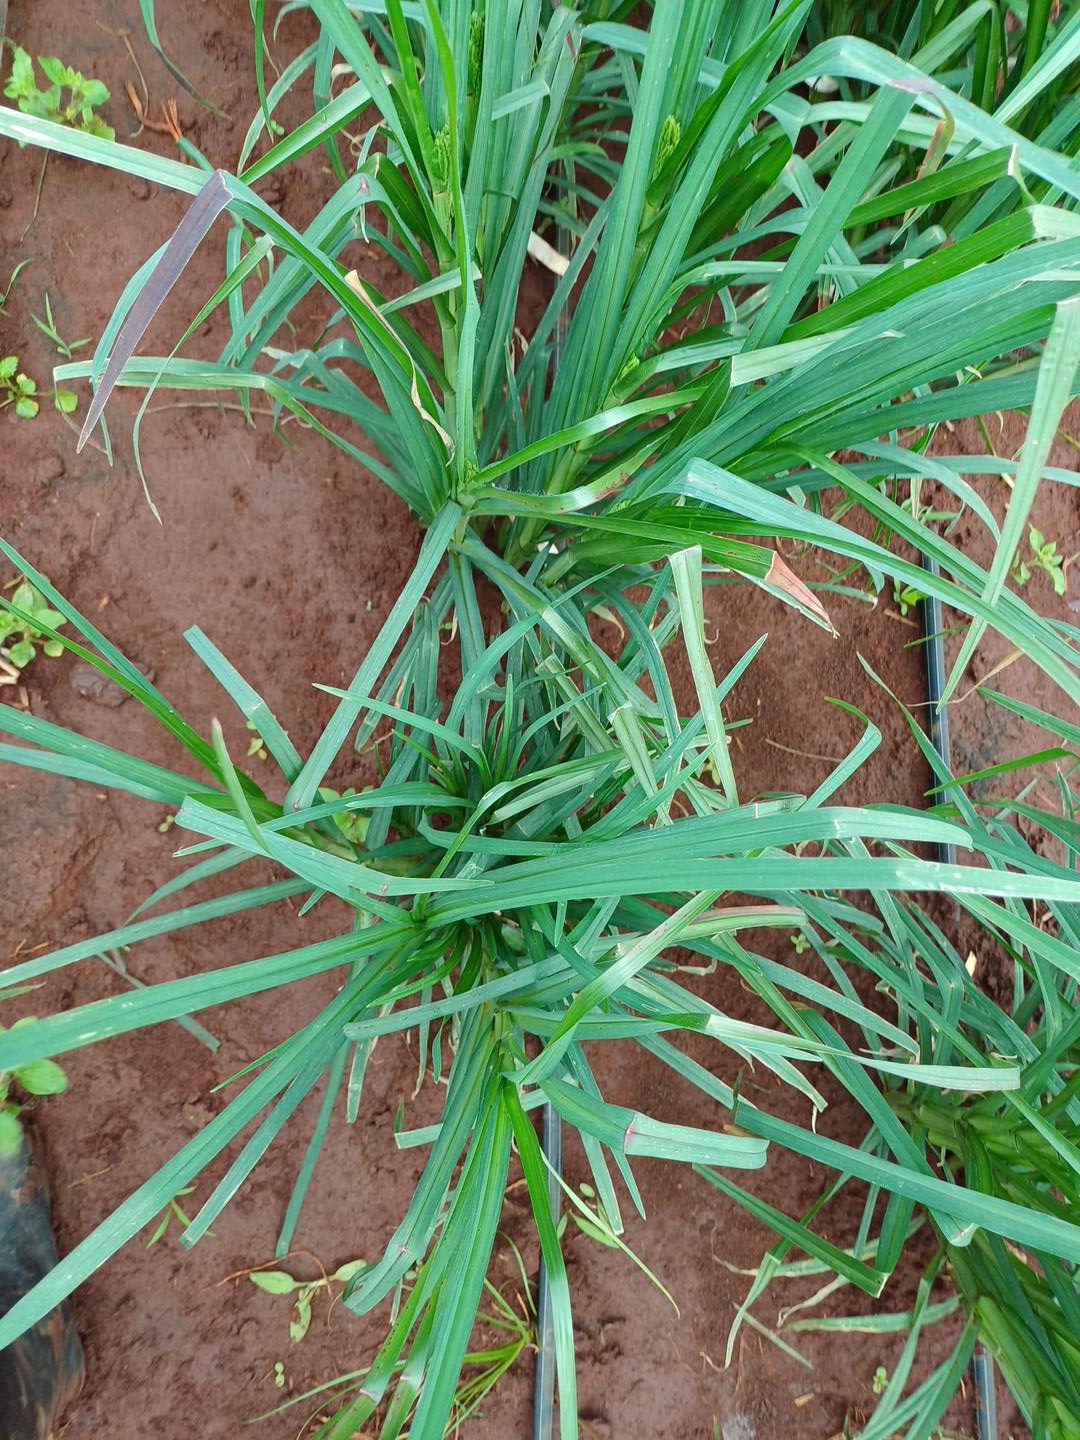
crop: finger millet
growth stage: heading tuber
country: Kenya
